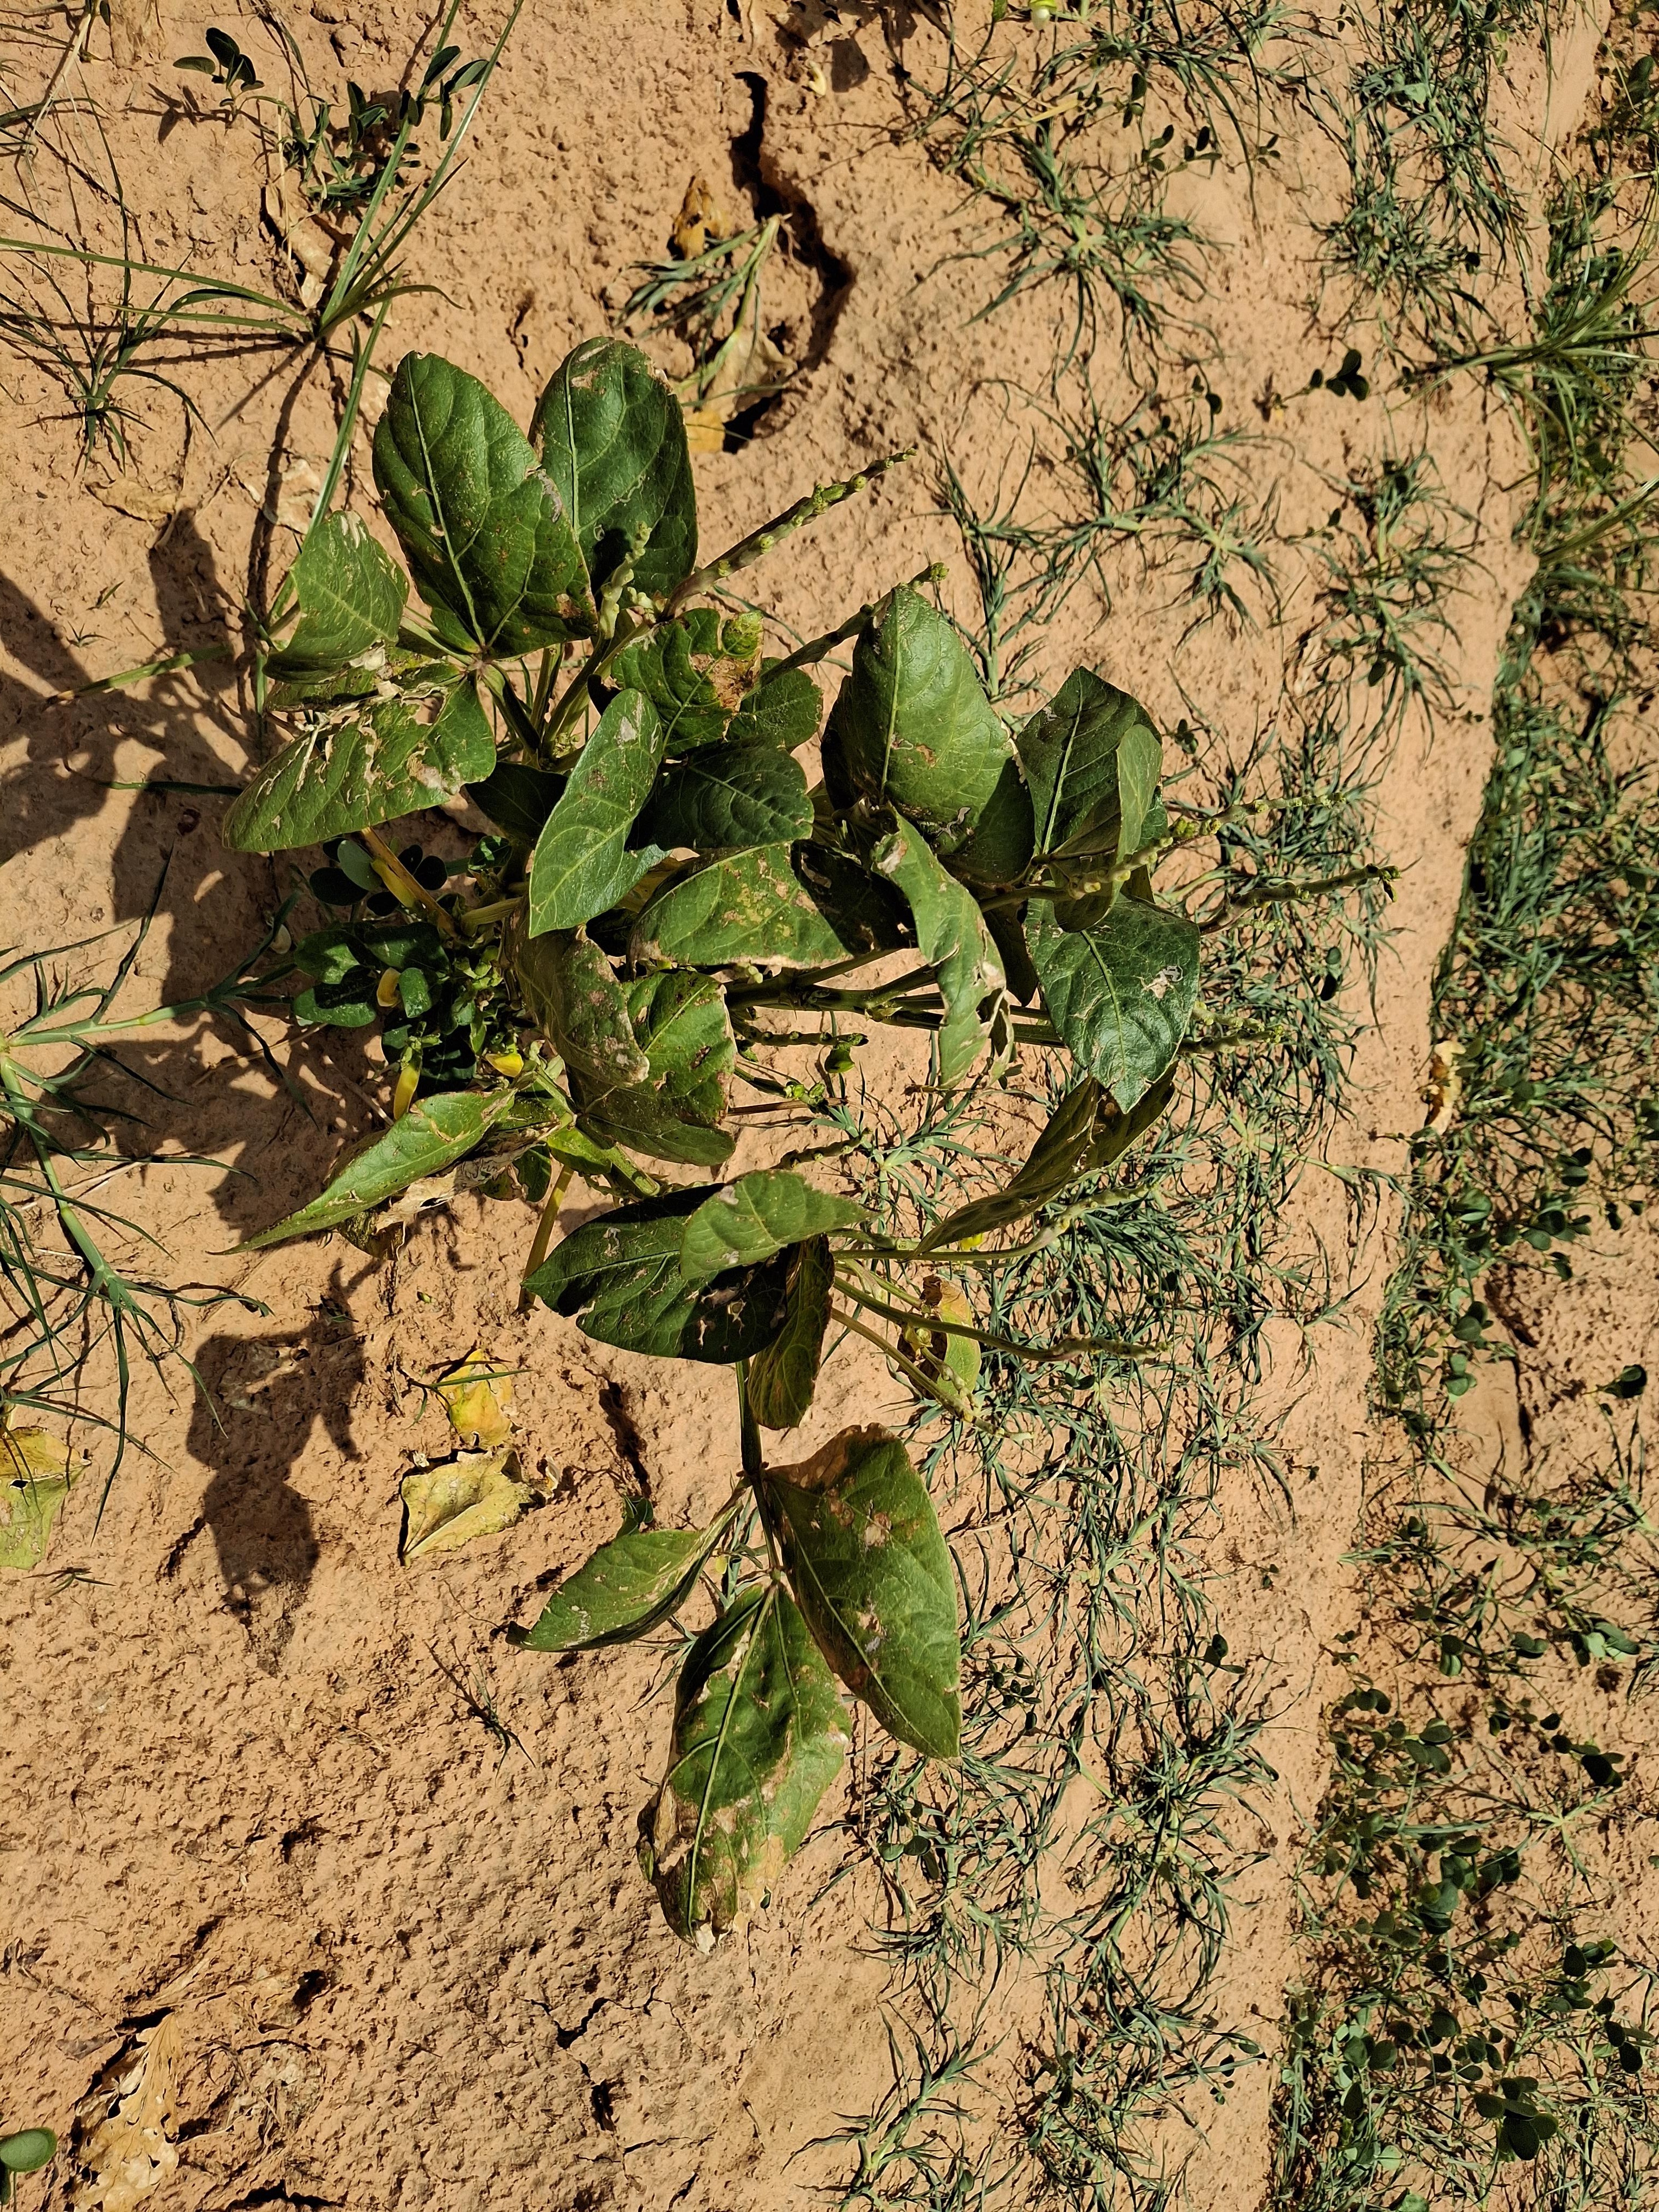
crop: cowpea
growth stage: harvest maturity
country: Nigeria
